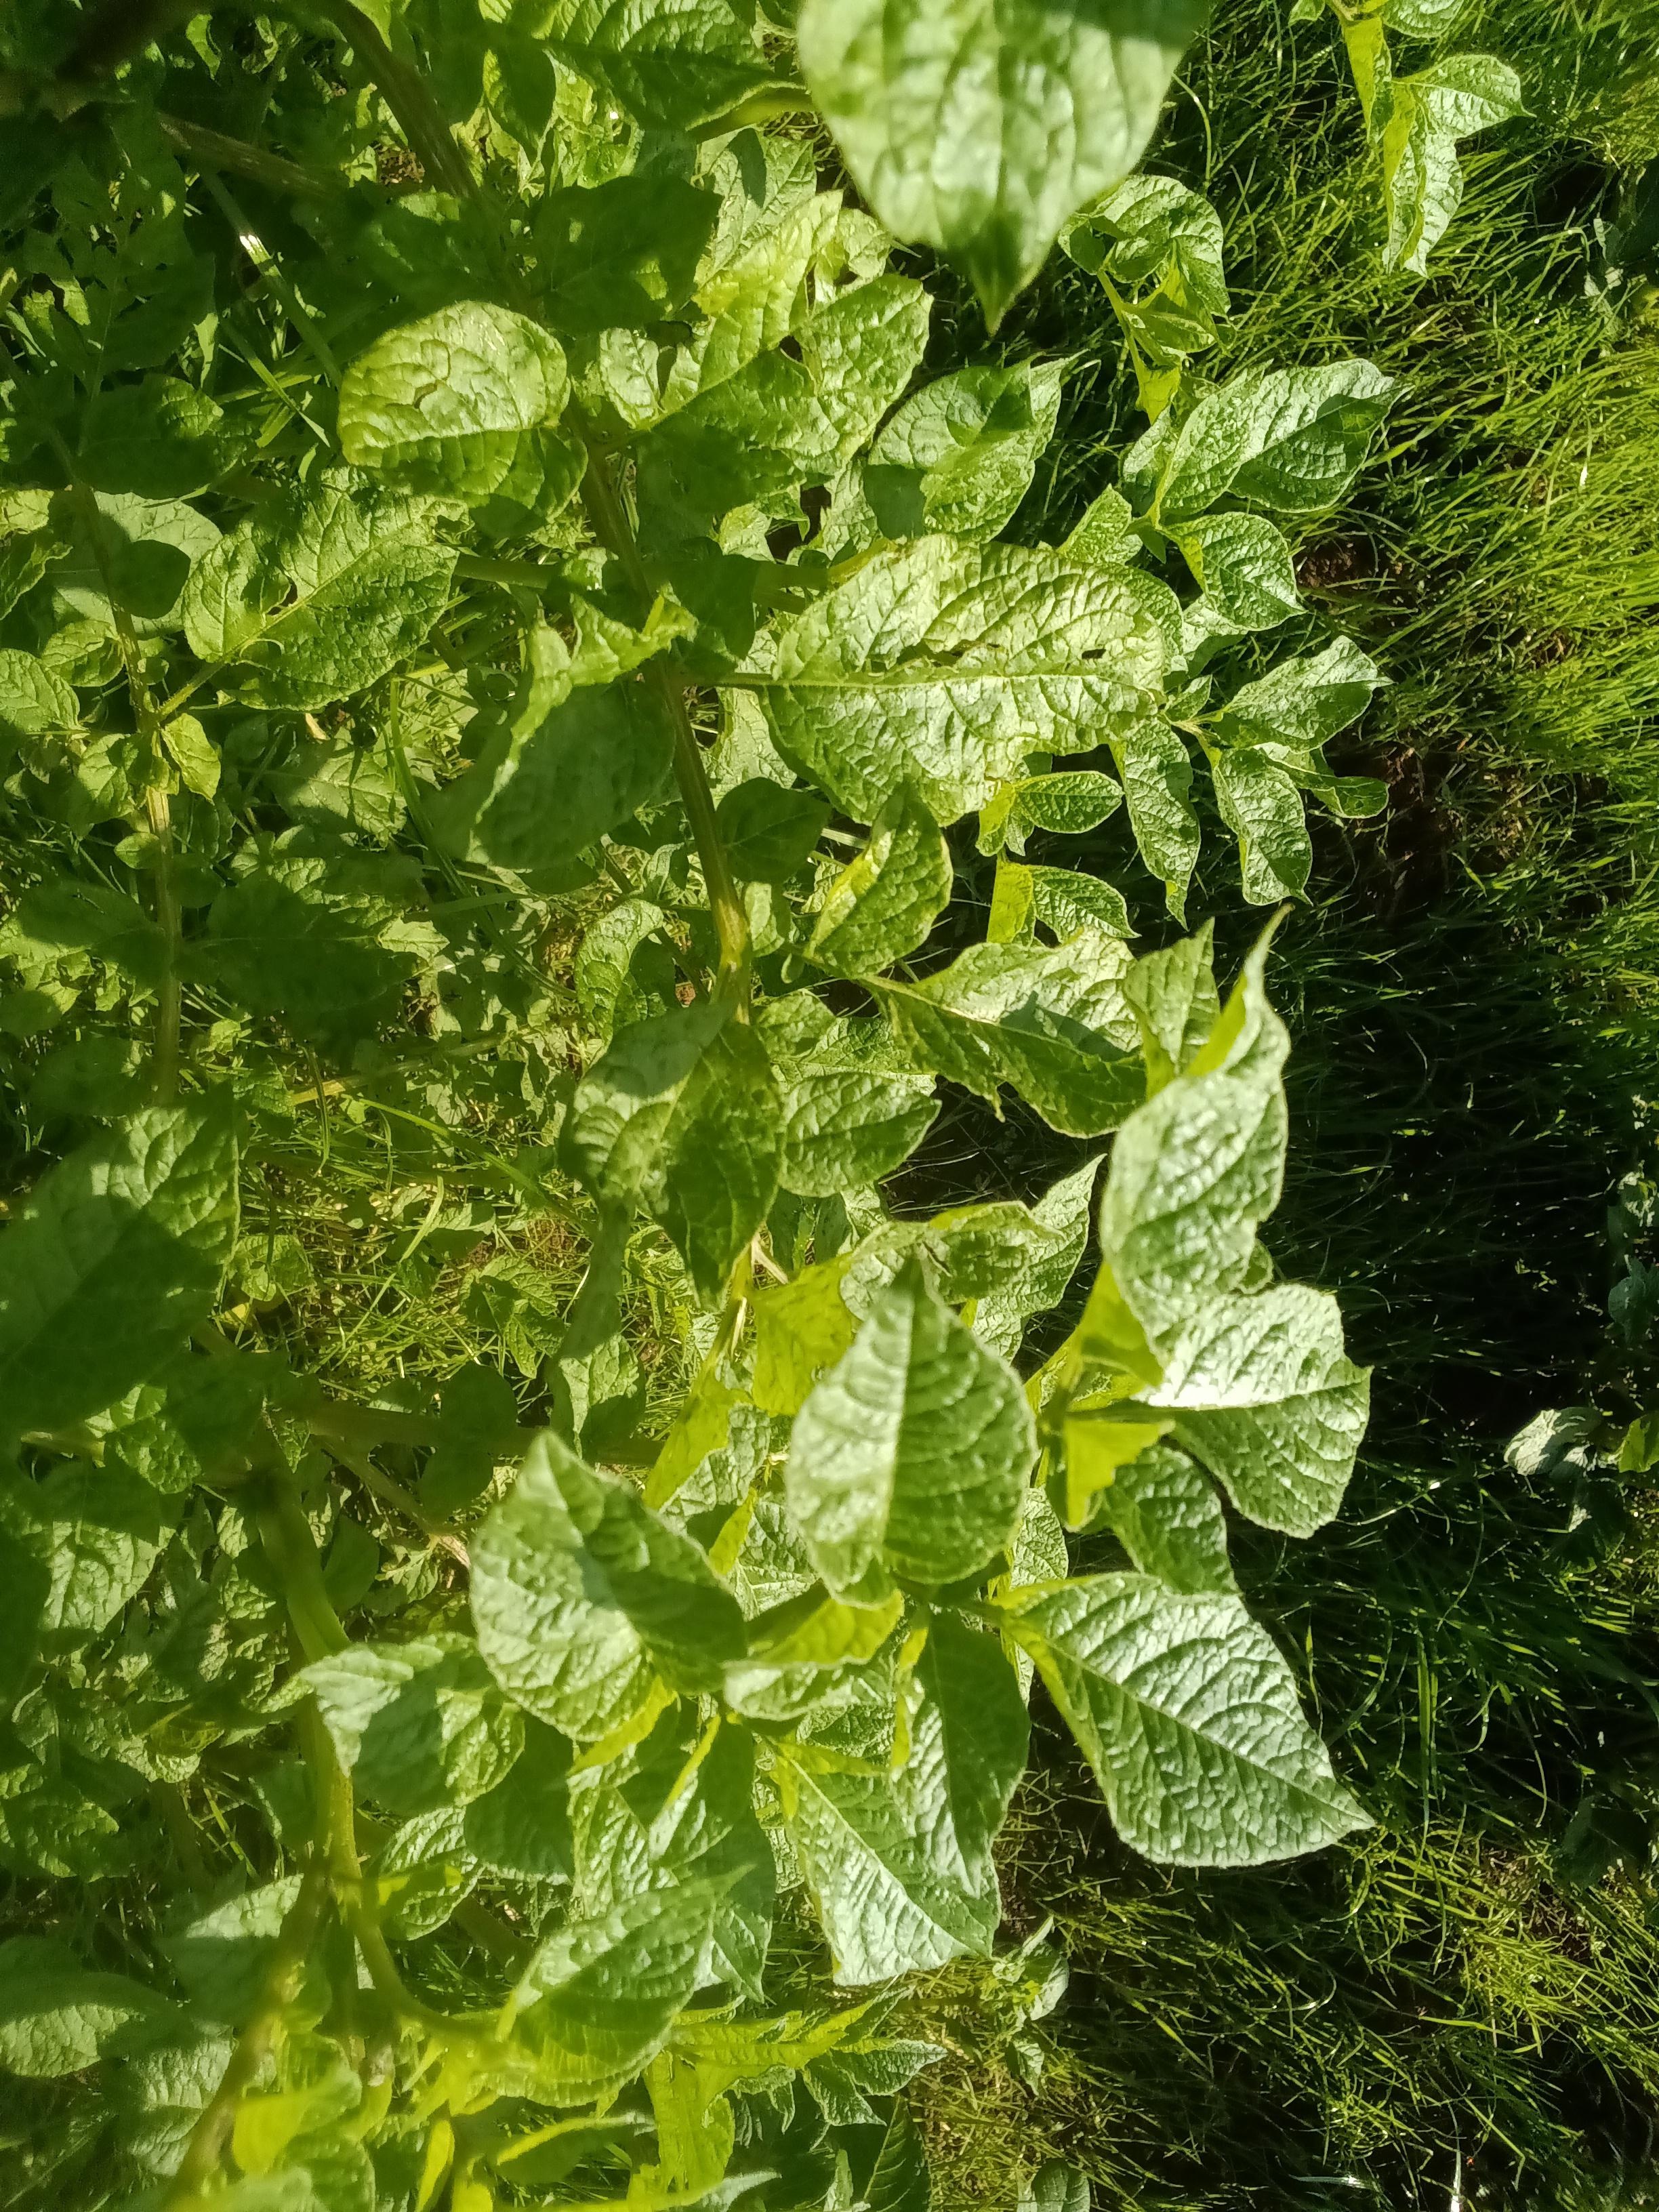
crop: potato
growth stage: vegetative
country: Kenya
